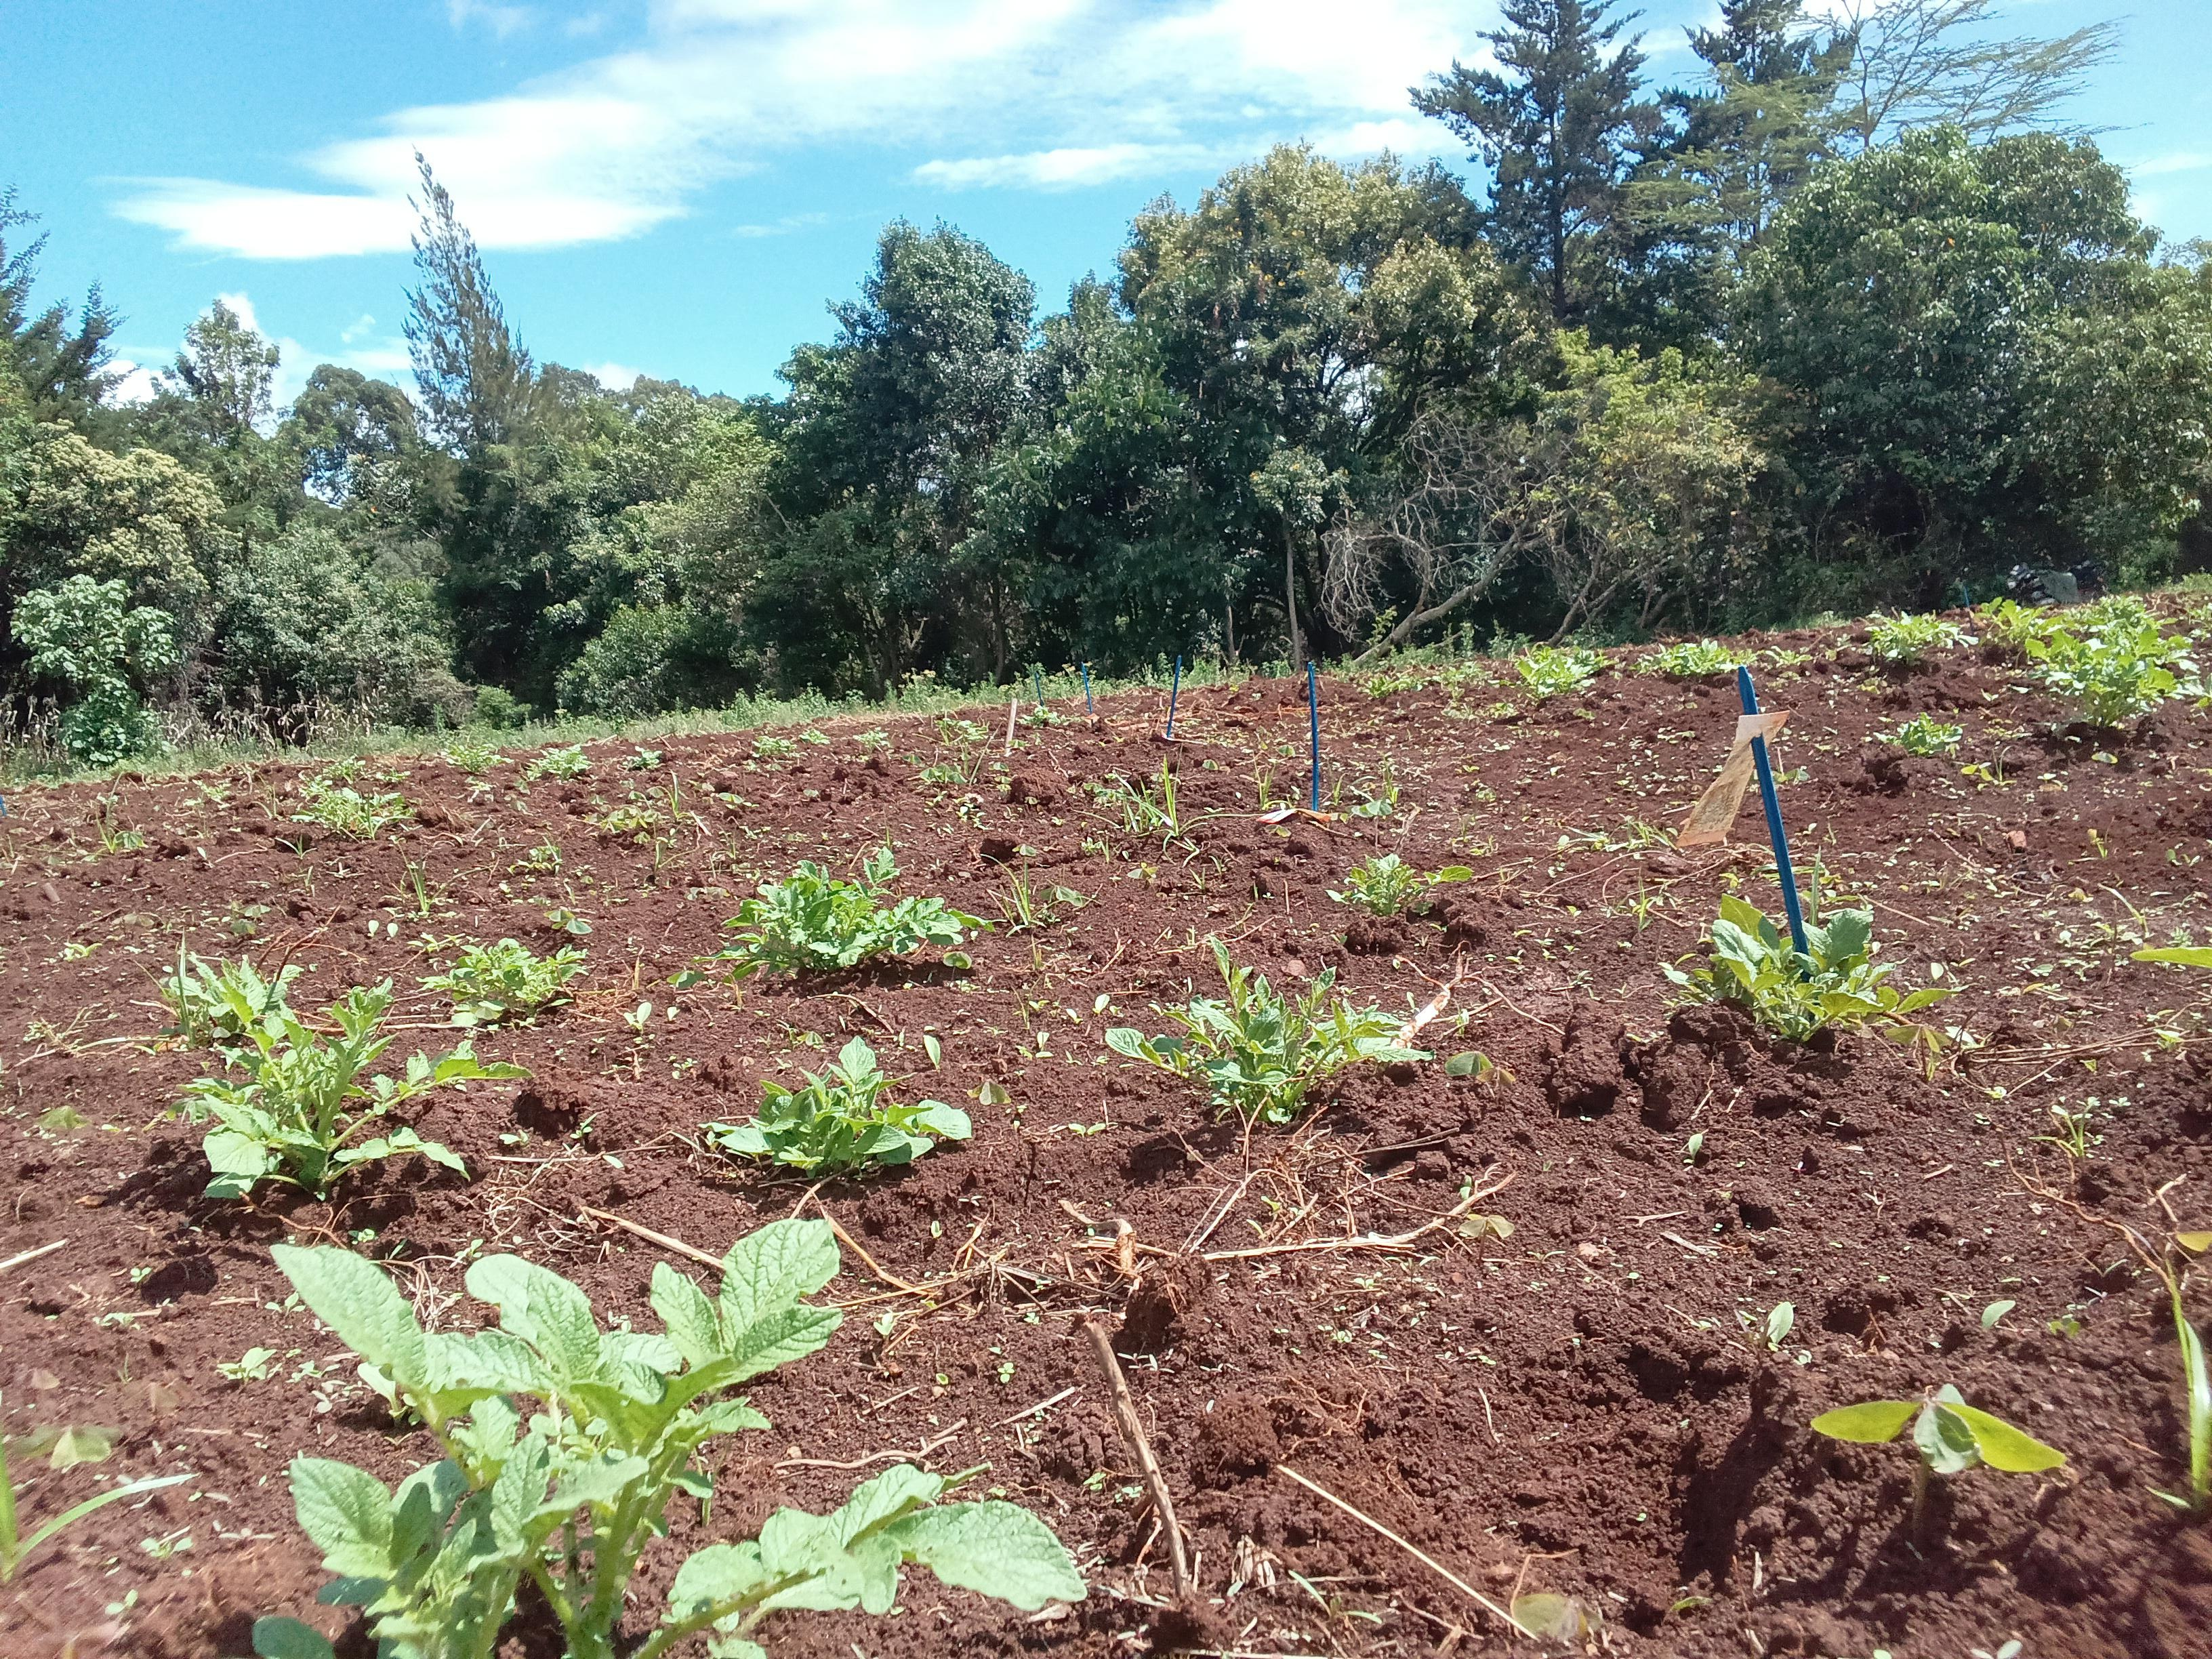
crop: potato
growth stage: sprouting emergence
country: Kenya
